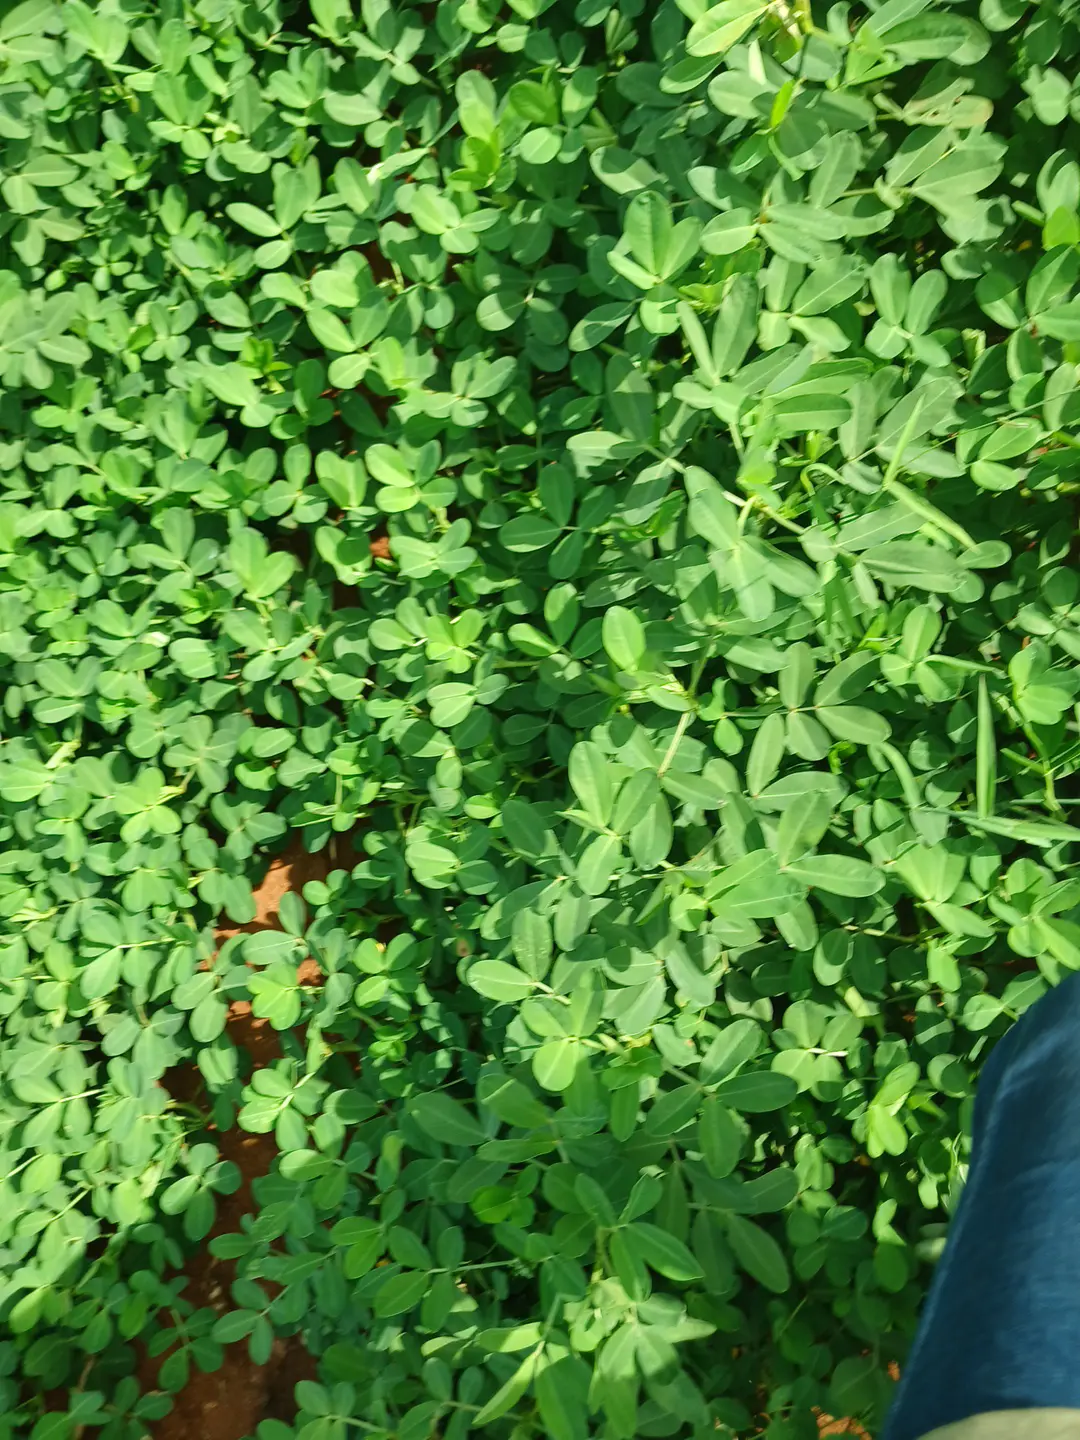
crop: groundnut
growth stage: flowering
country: Kenya
